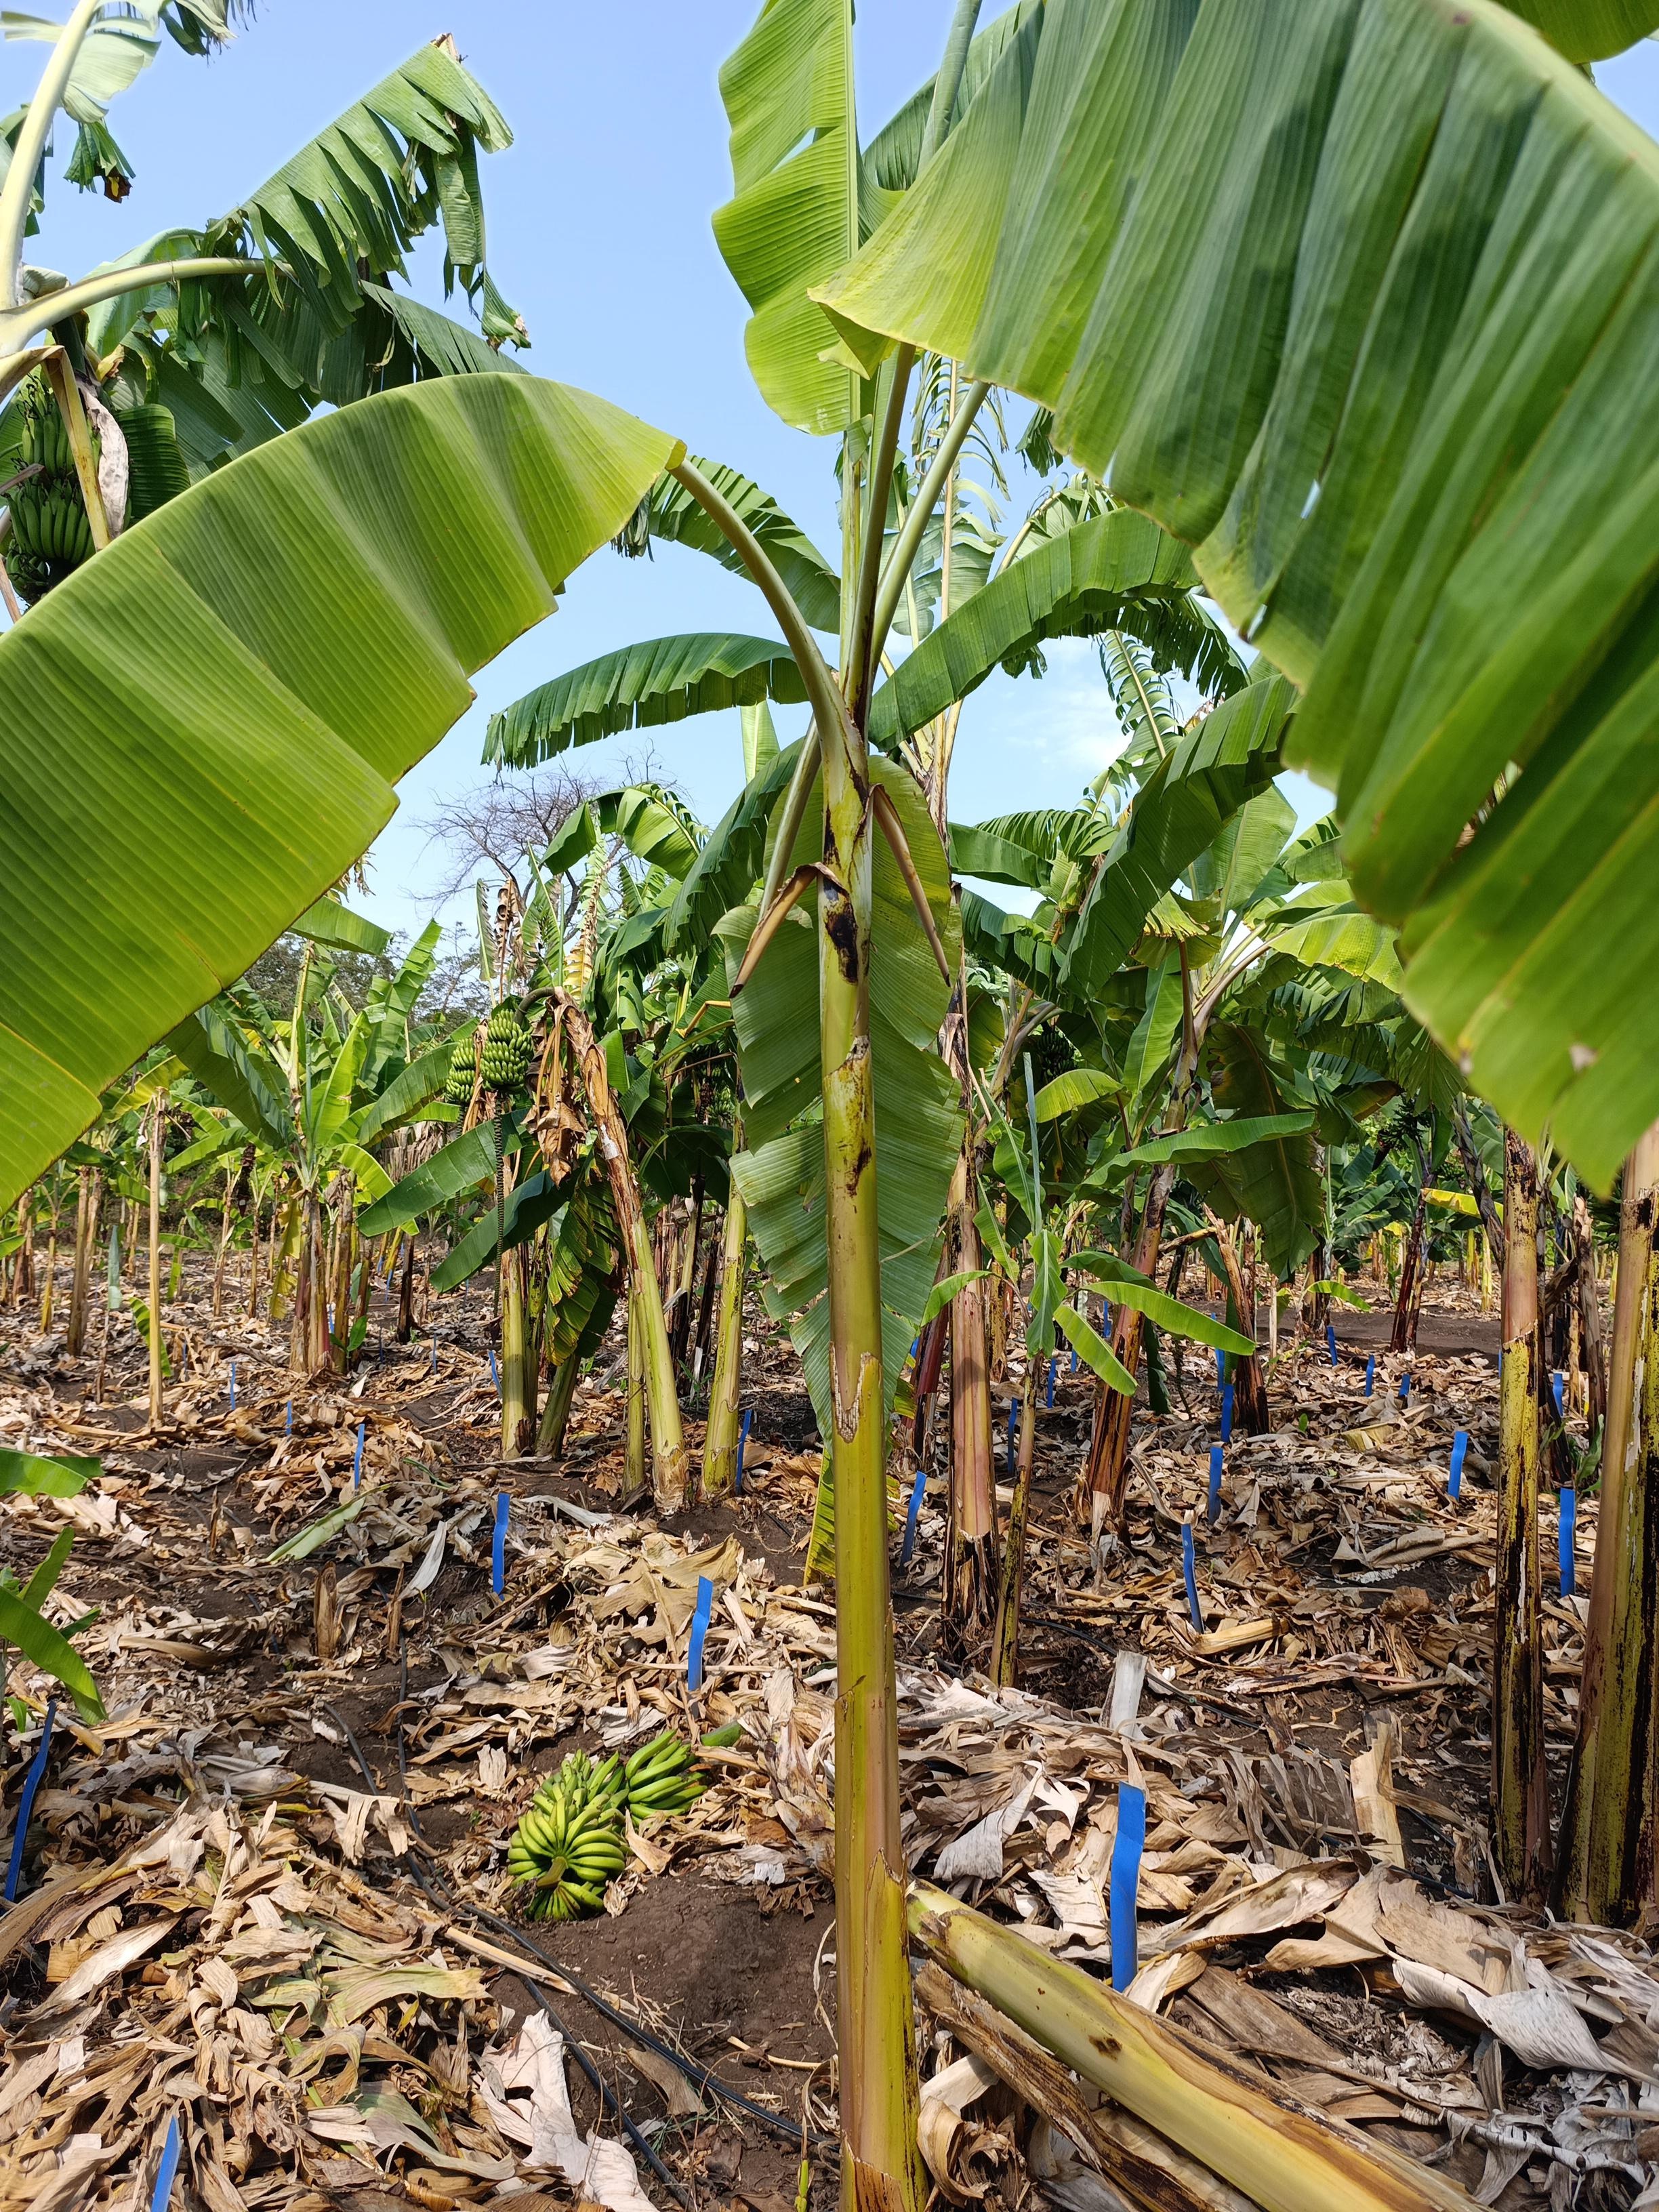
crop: banana
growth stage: vegetative
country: Tanzania
